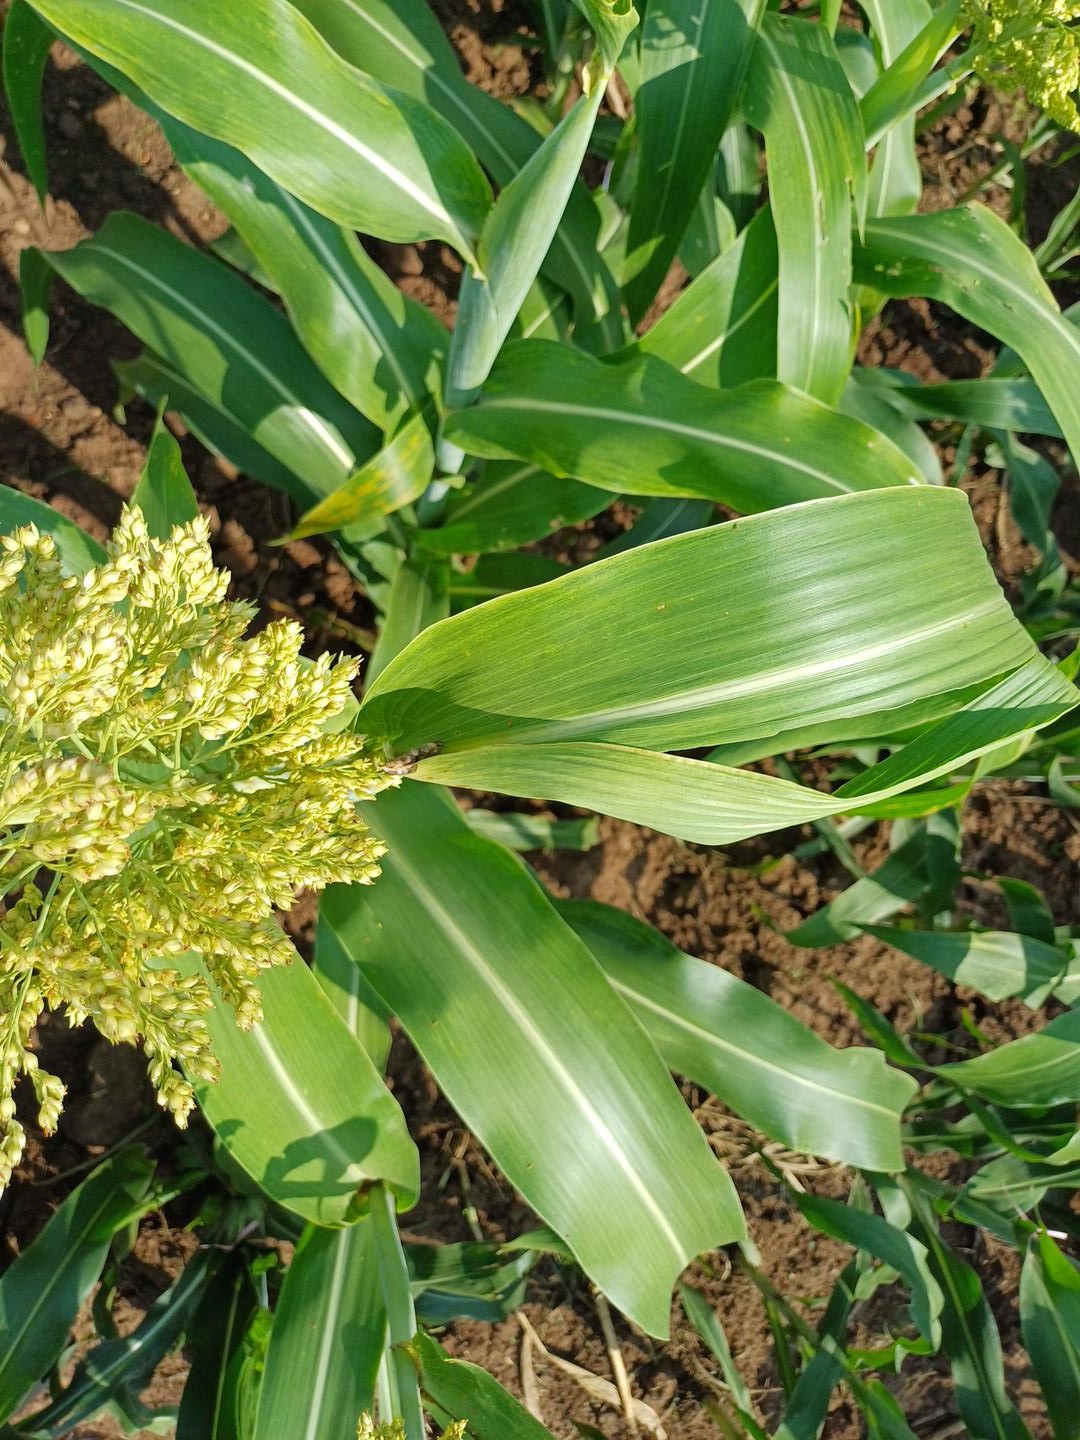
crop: sorghum
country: Kenya
